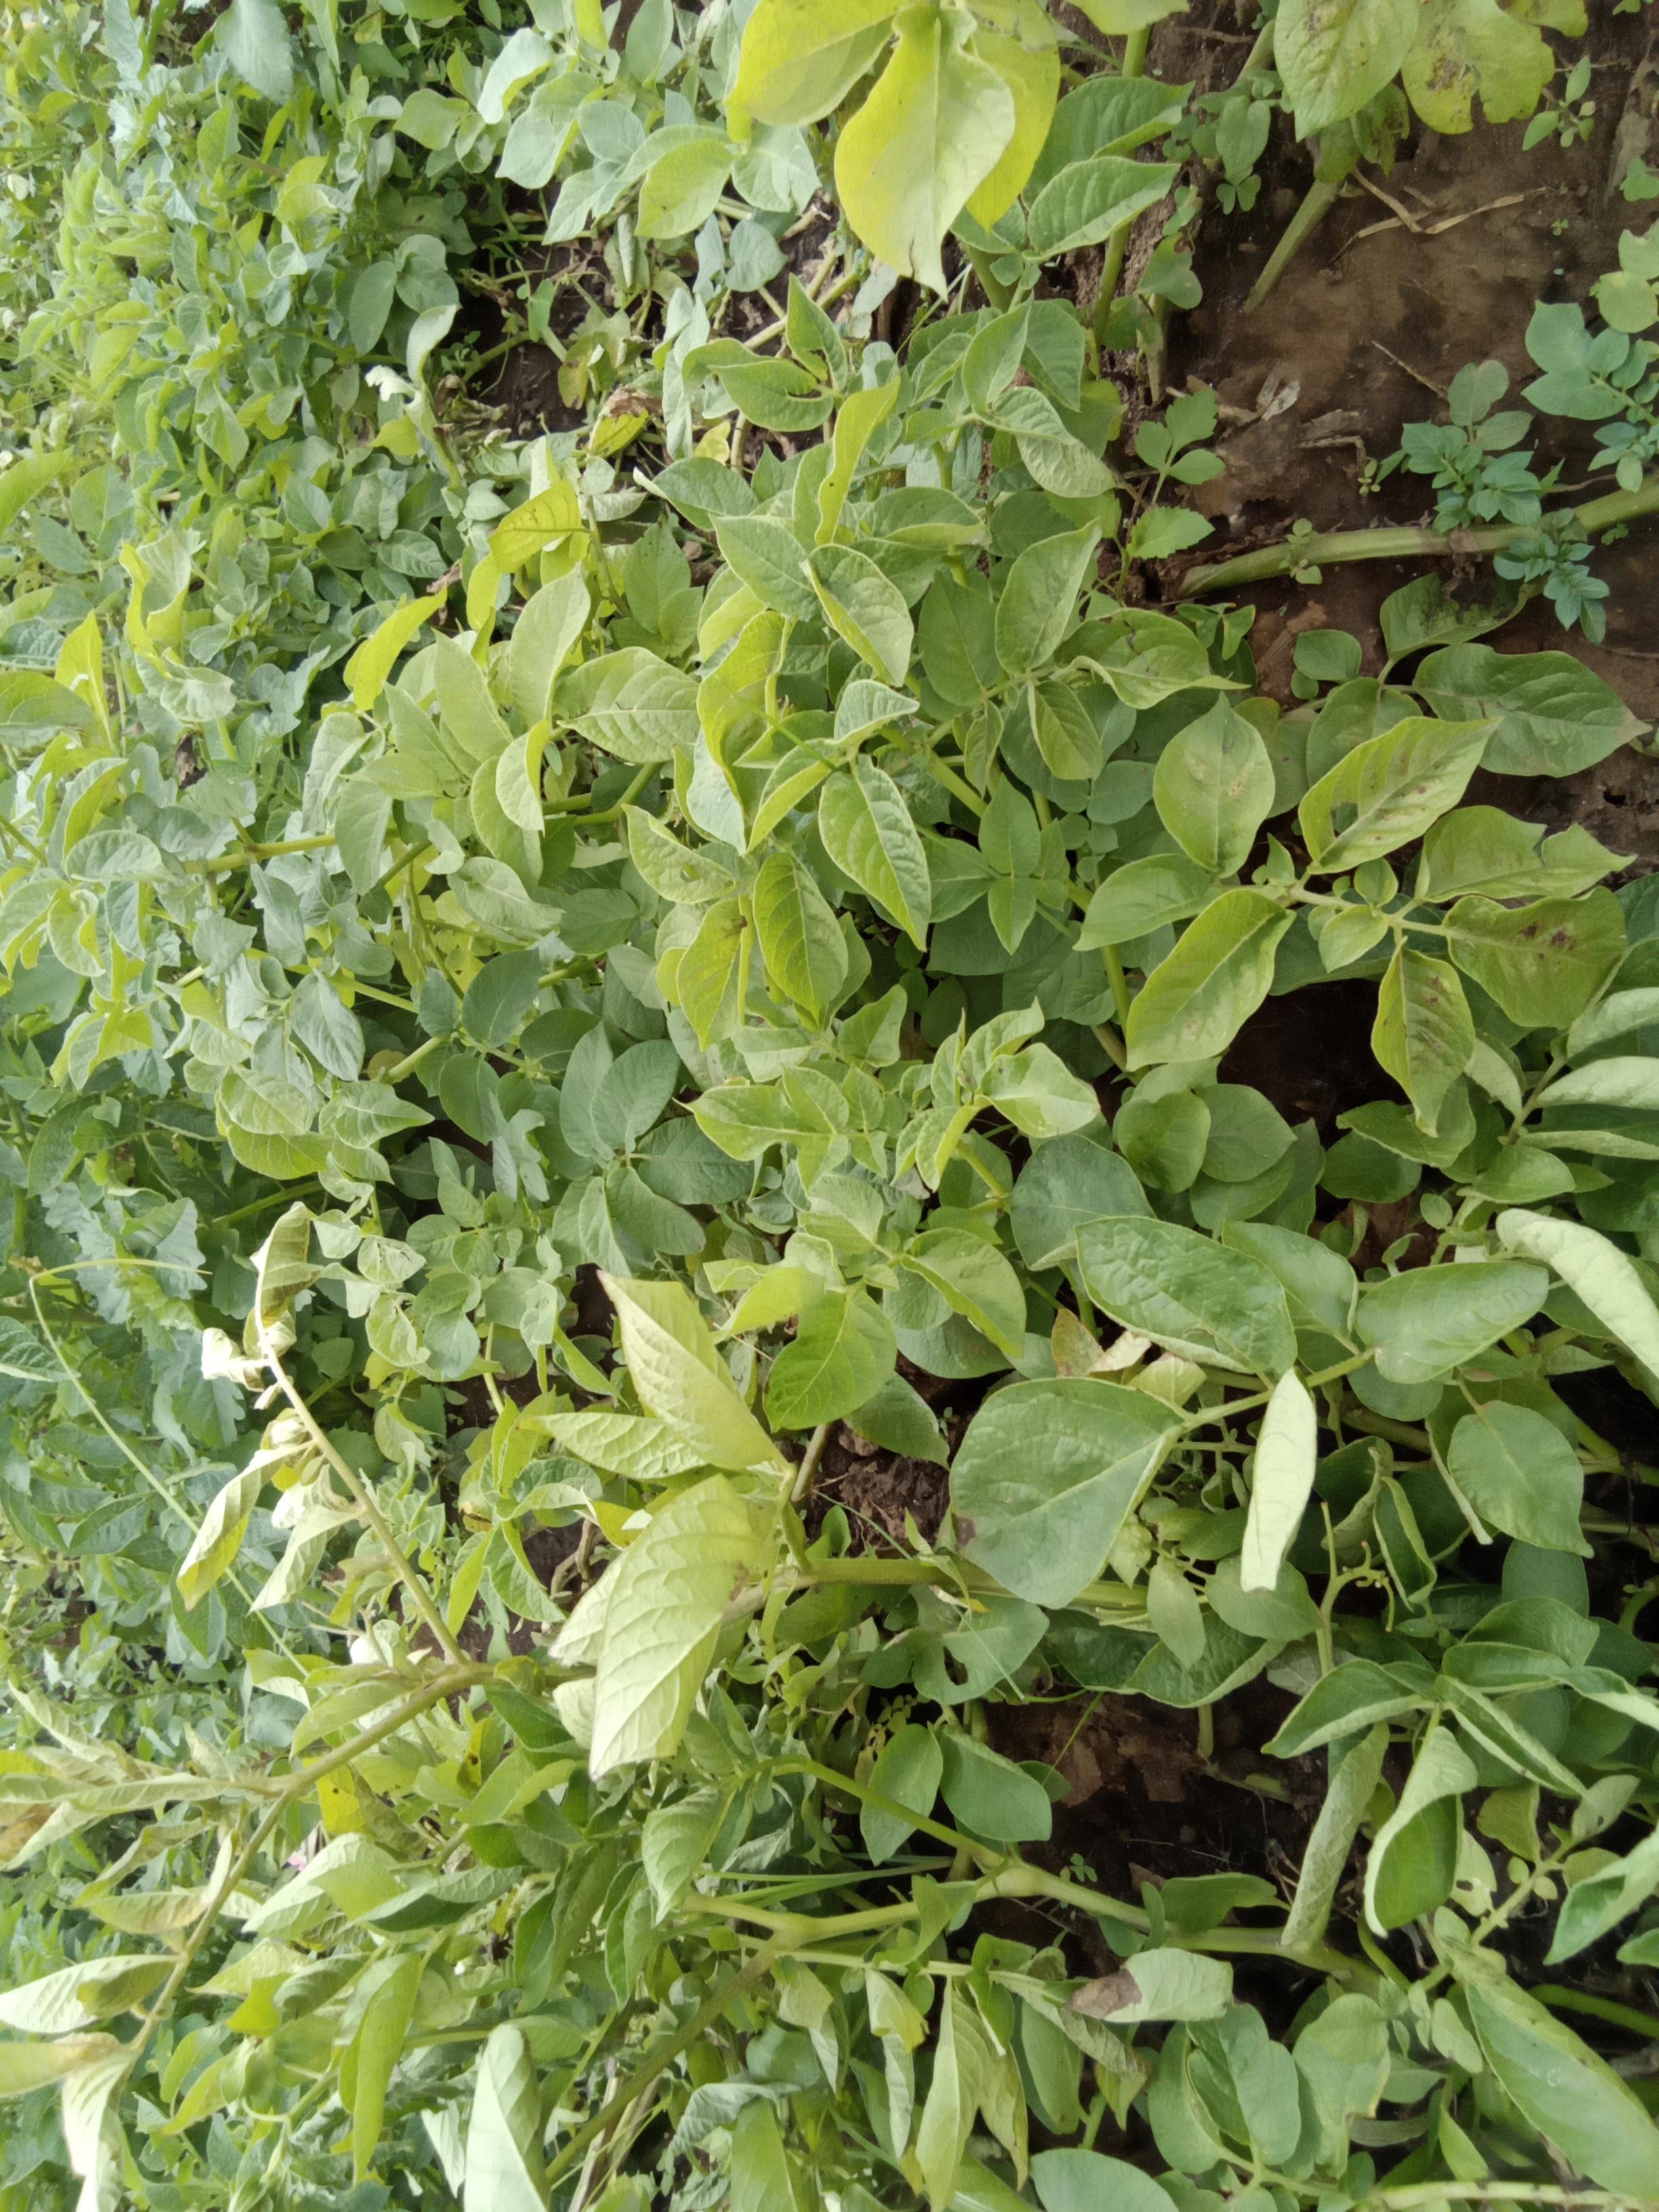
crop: potato
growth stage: vegetative
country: Kenya
